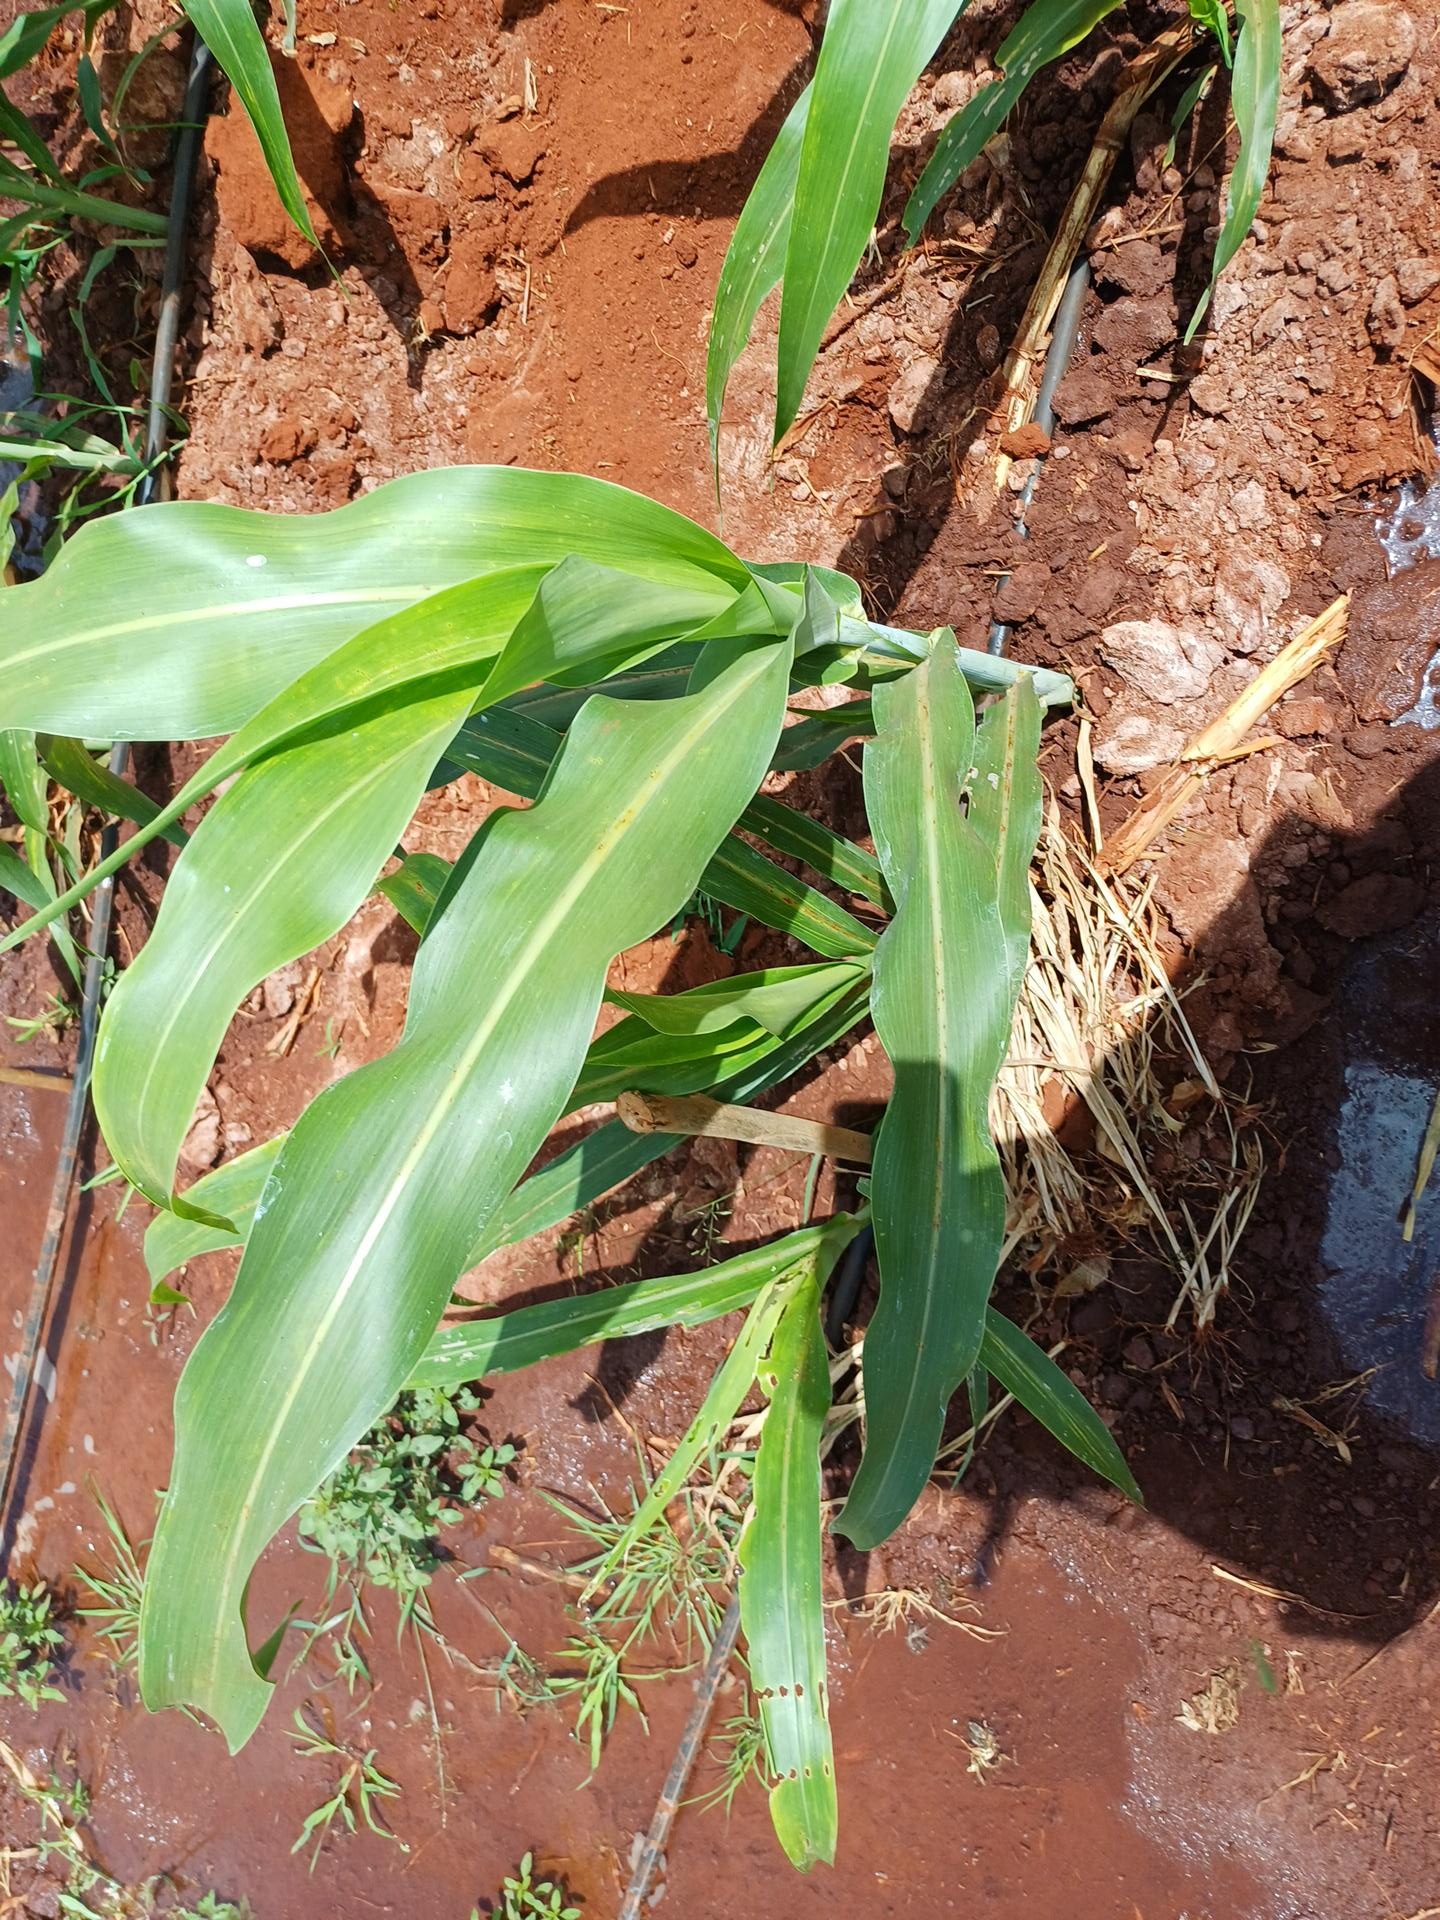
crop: sorghum
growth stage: vegetative
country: Kenya
